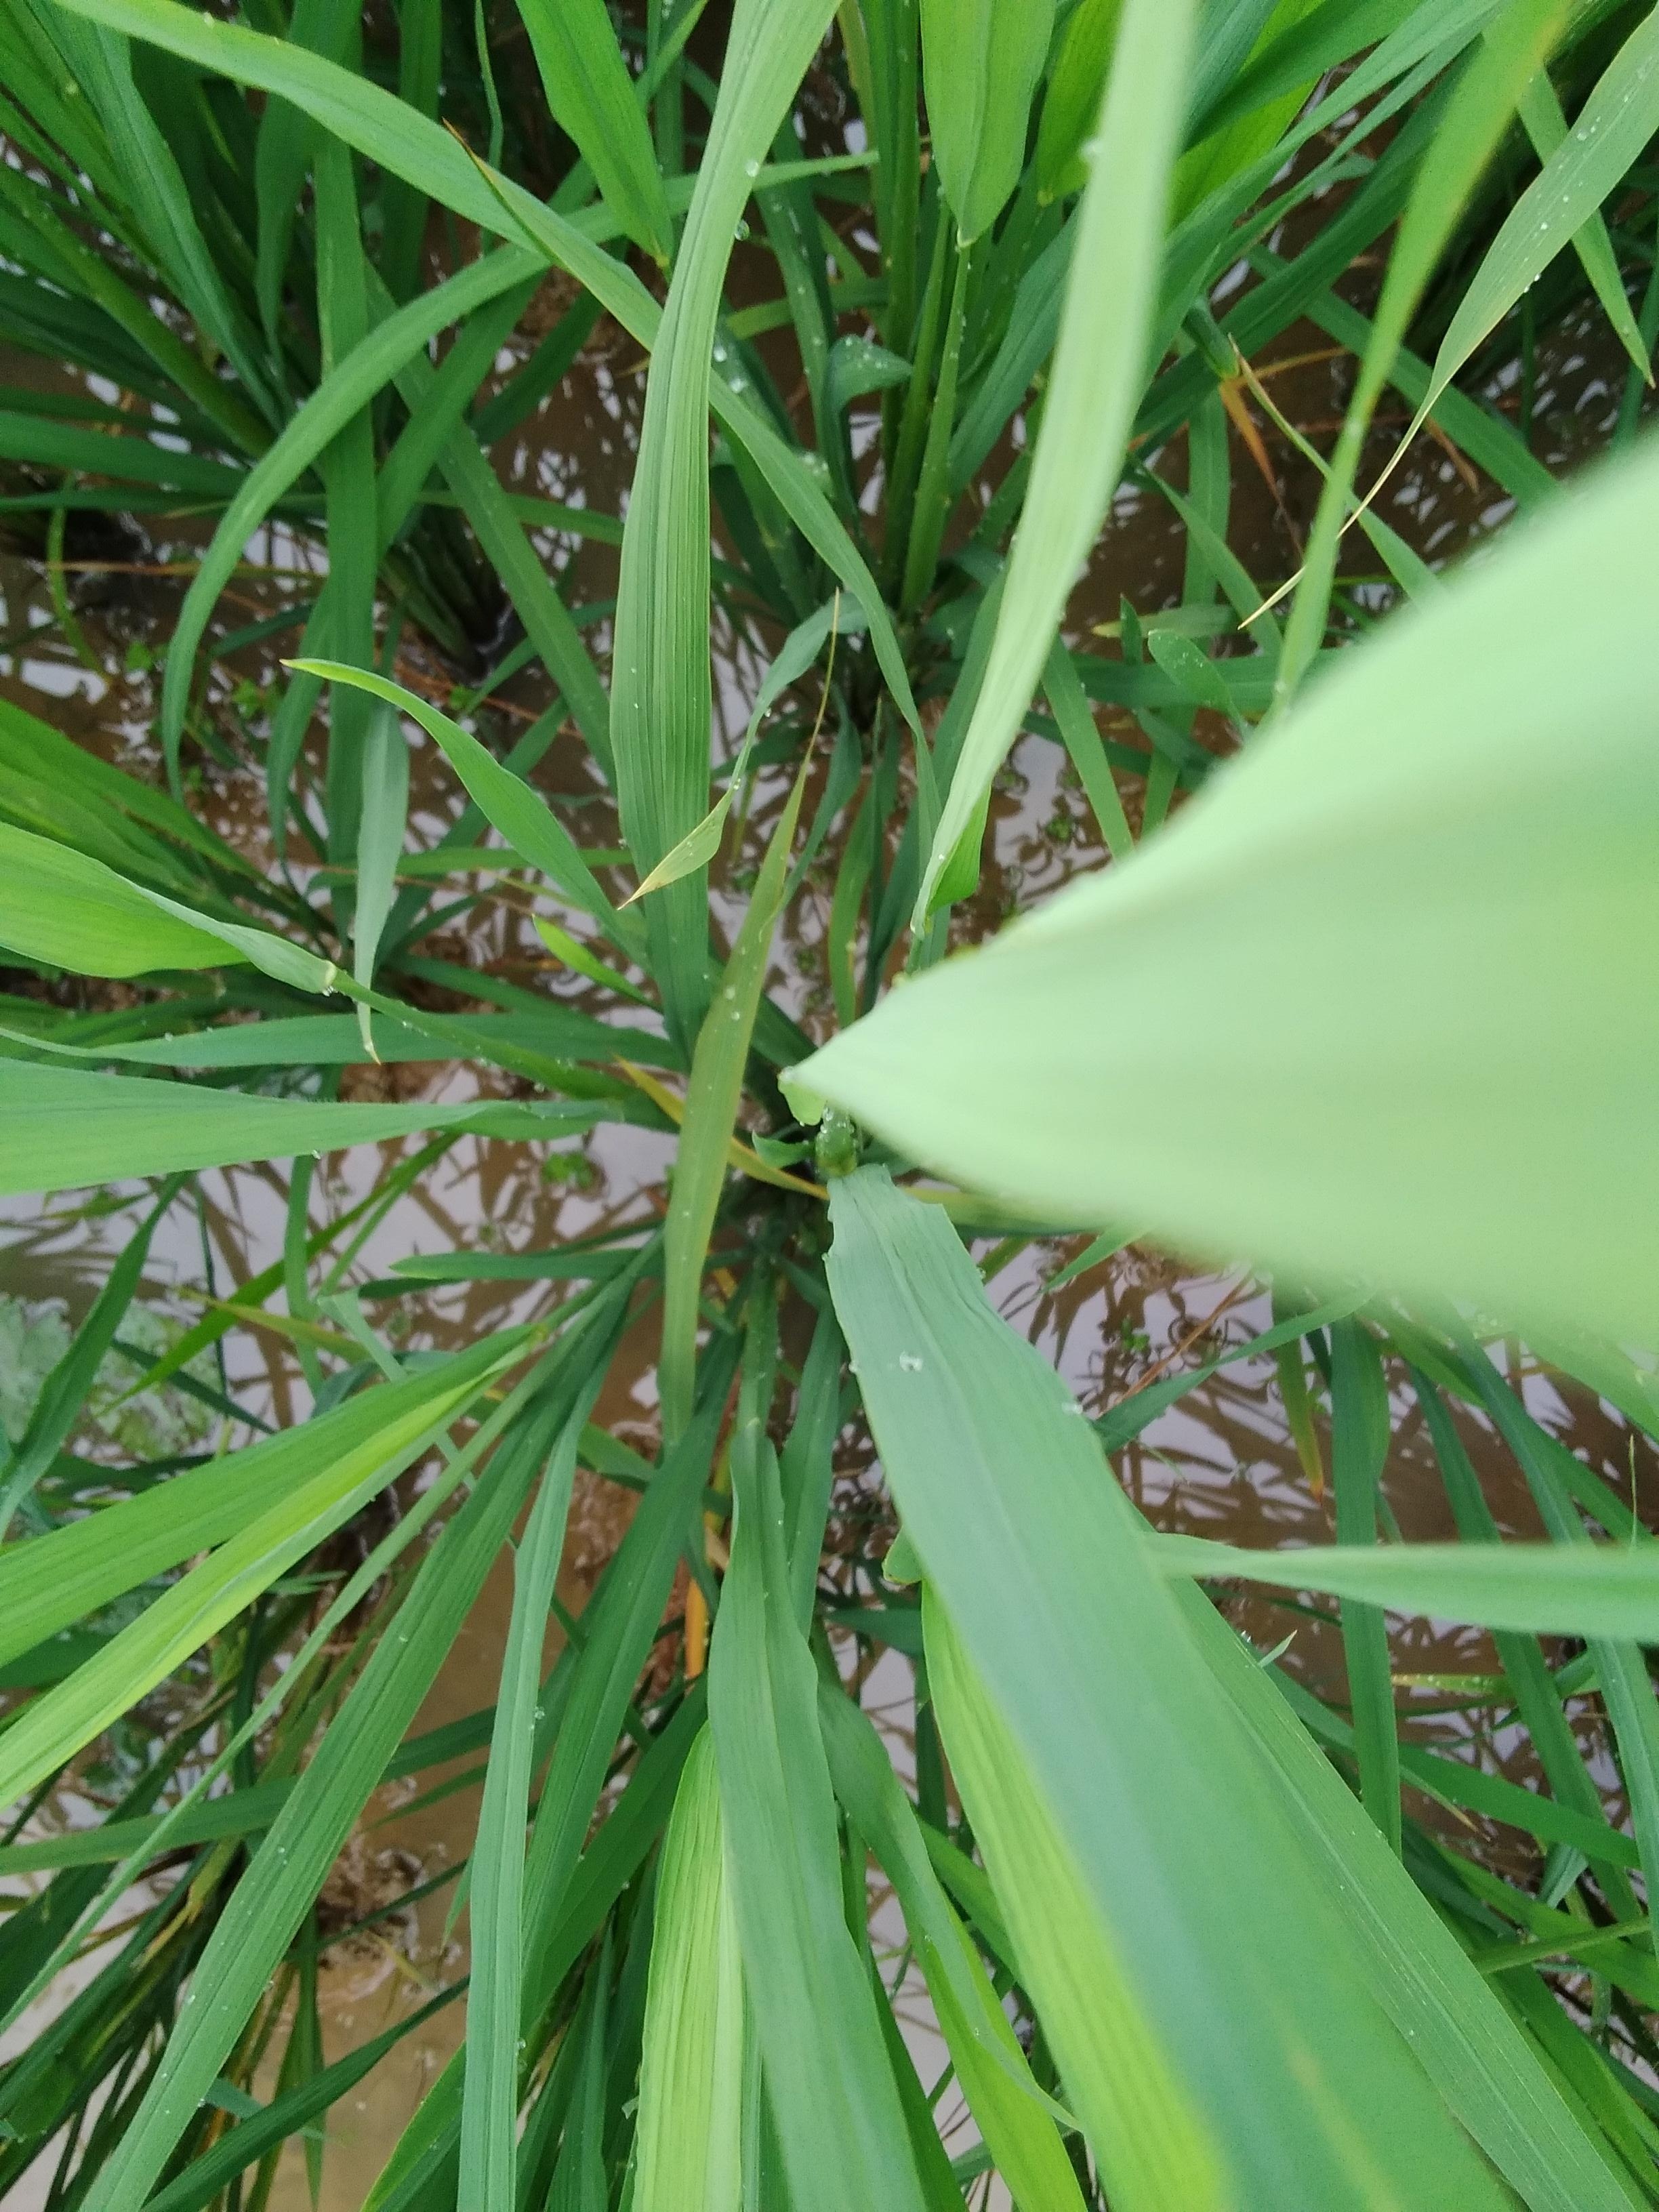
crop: rice
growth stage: booting
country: Nigeria
